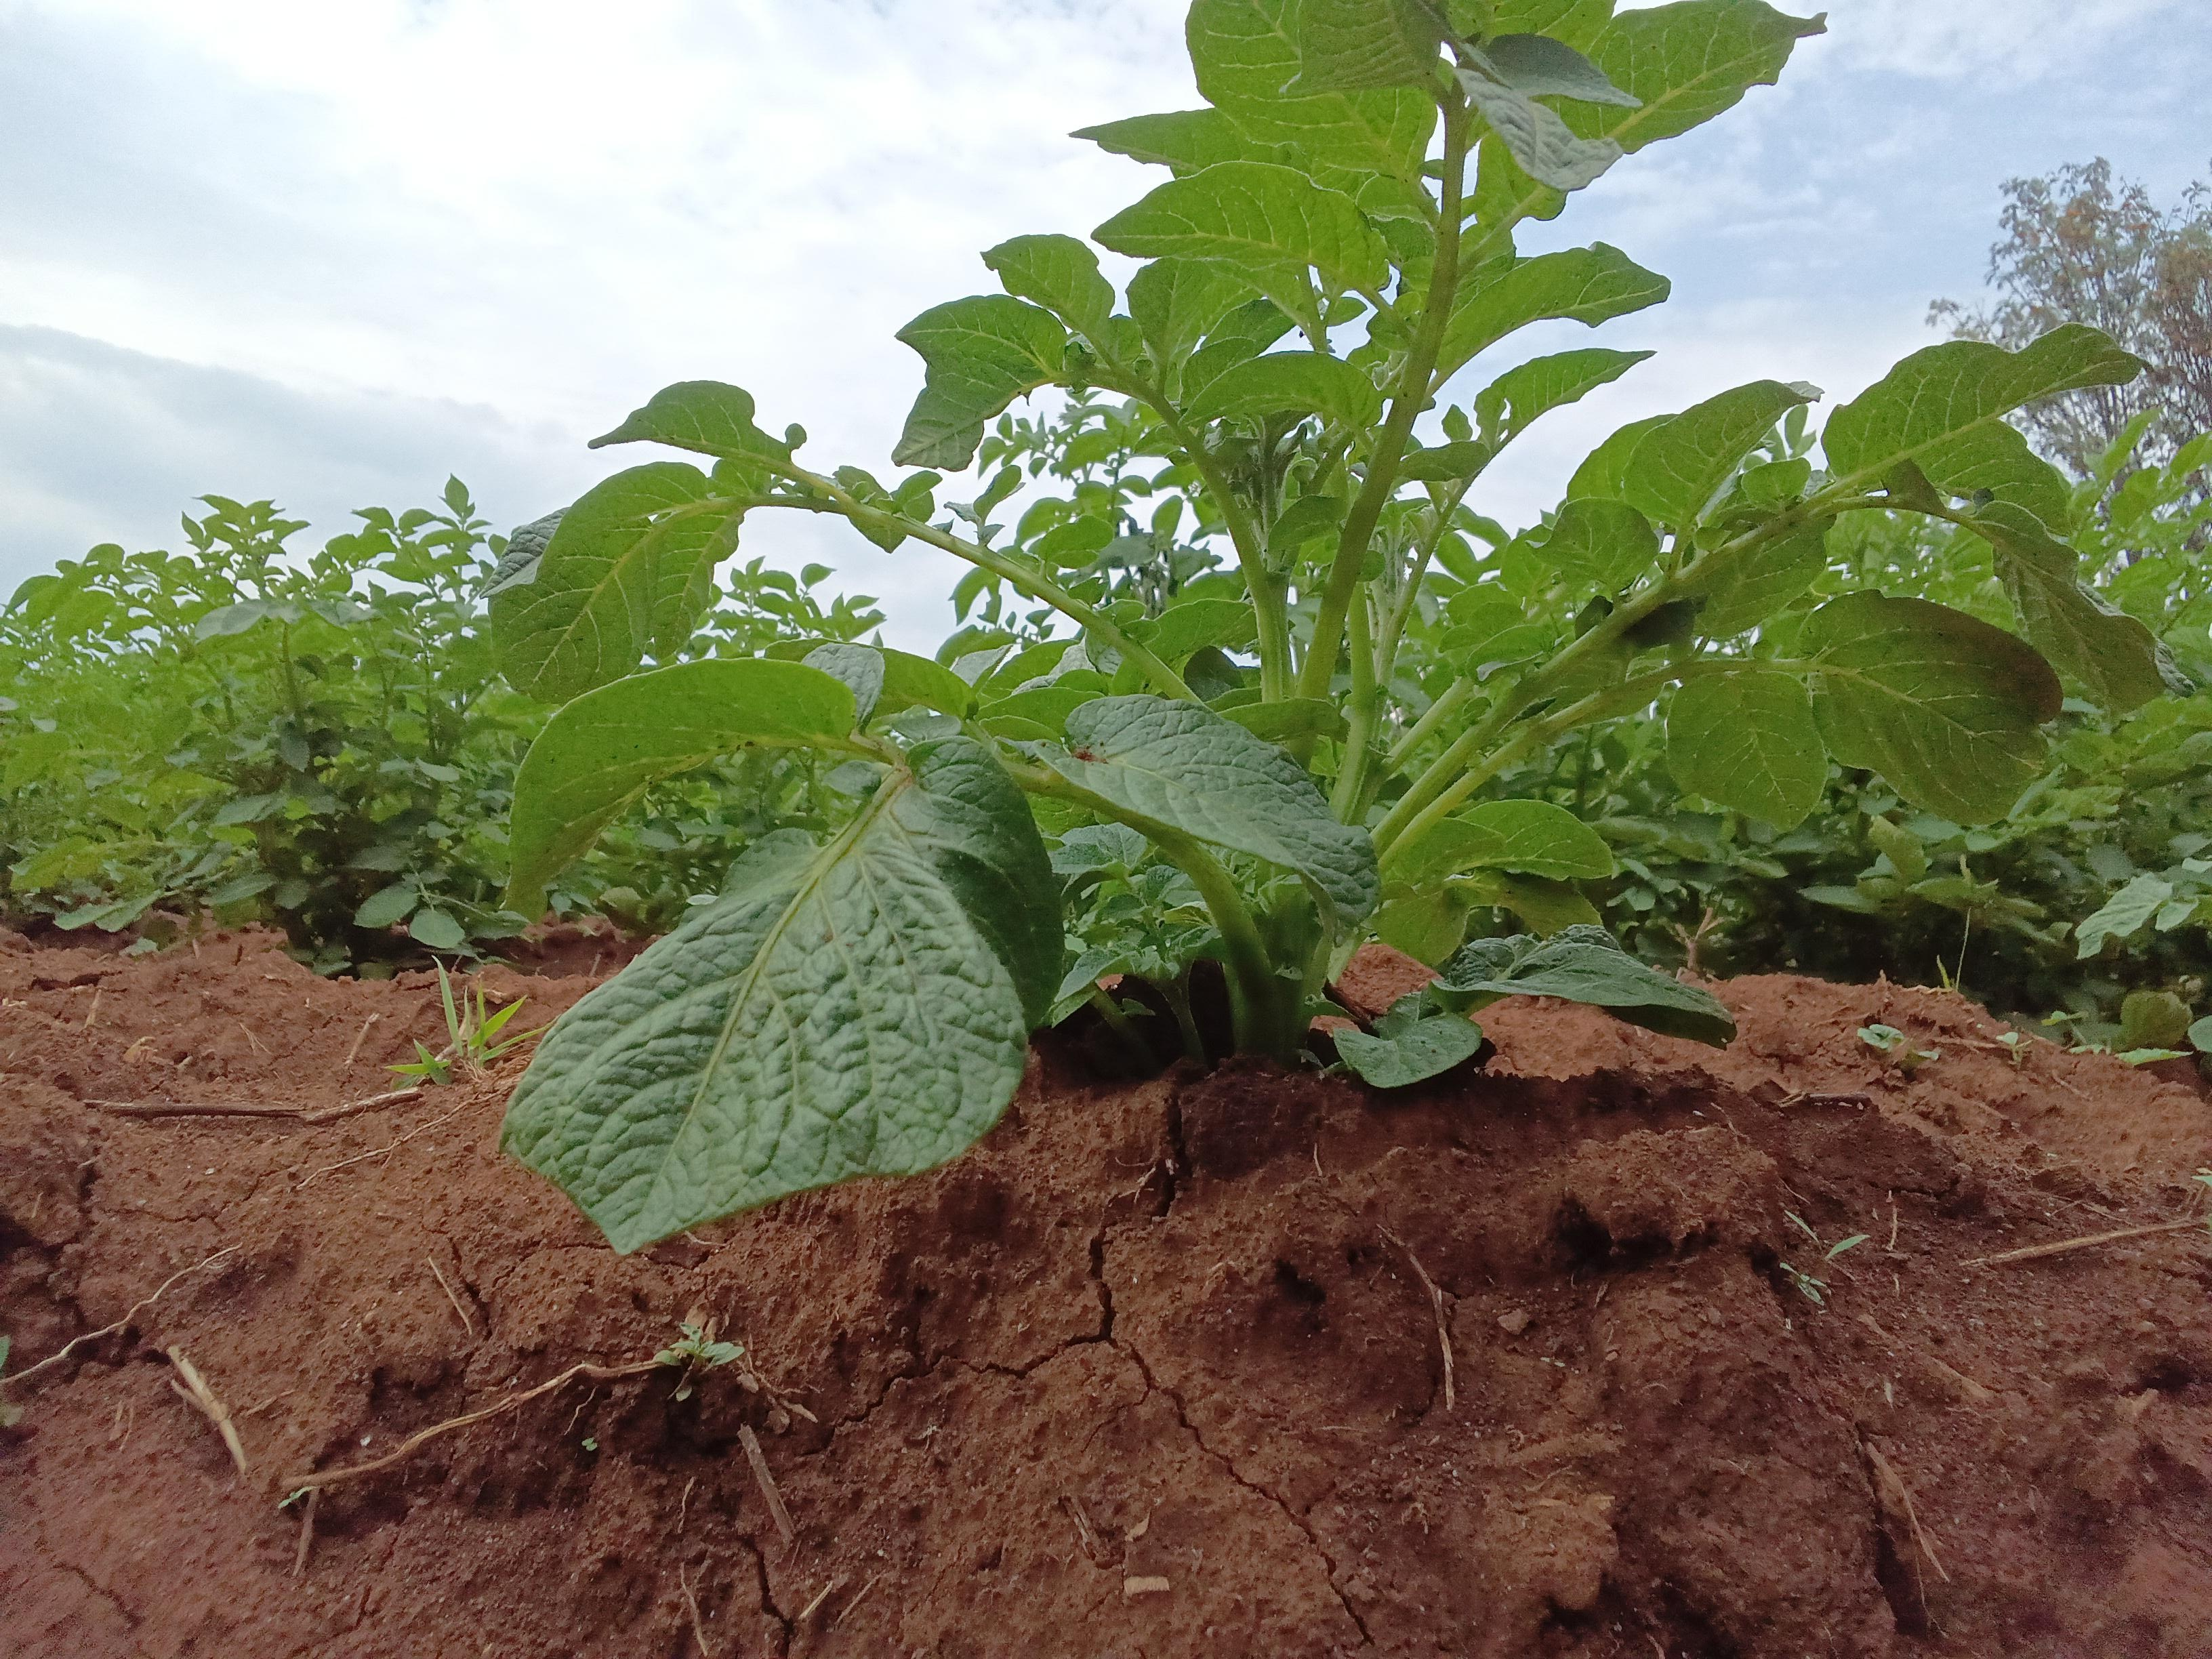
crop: potato
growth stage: vegetative
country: Kenya
